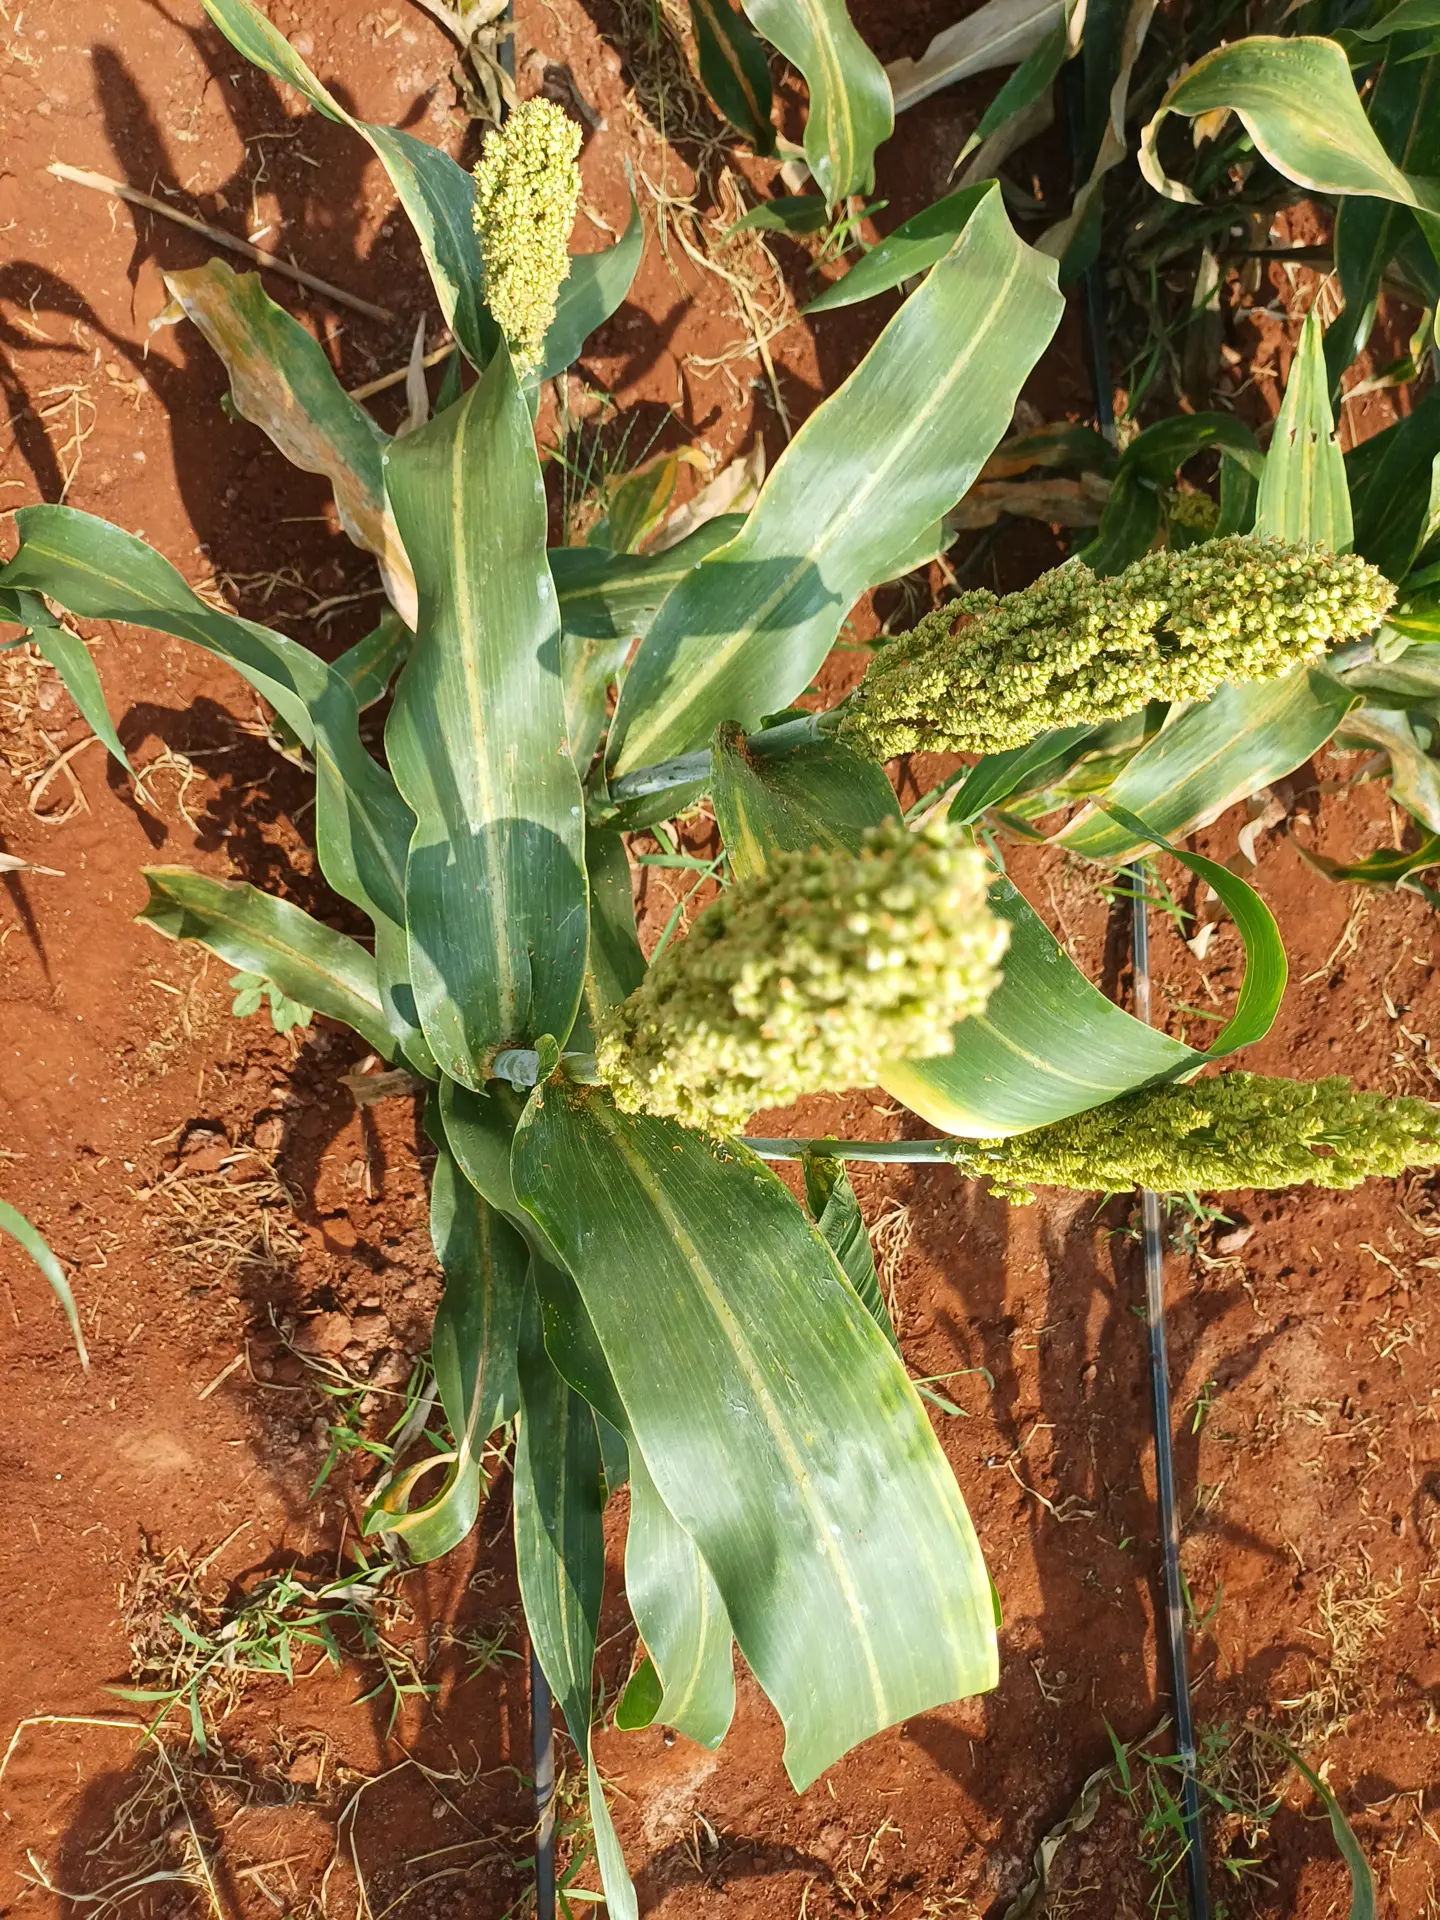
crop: sorghum
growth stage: filling grain
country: Kenya
